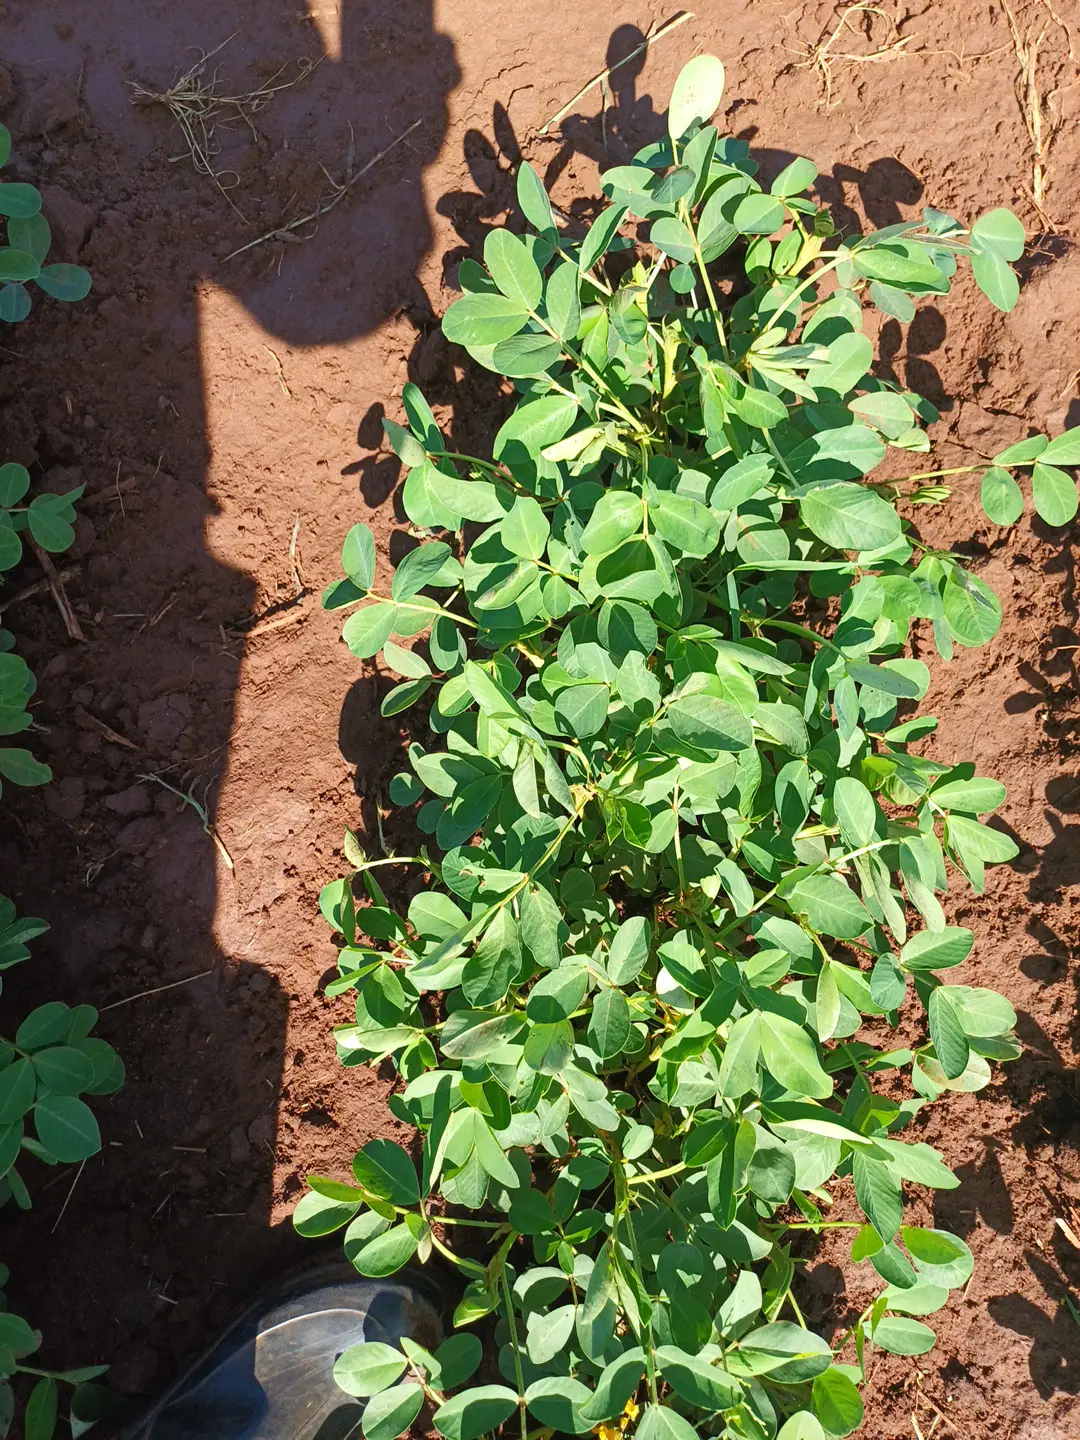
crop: groundnut
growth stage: flowering
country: Kenya
